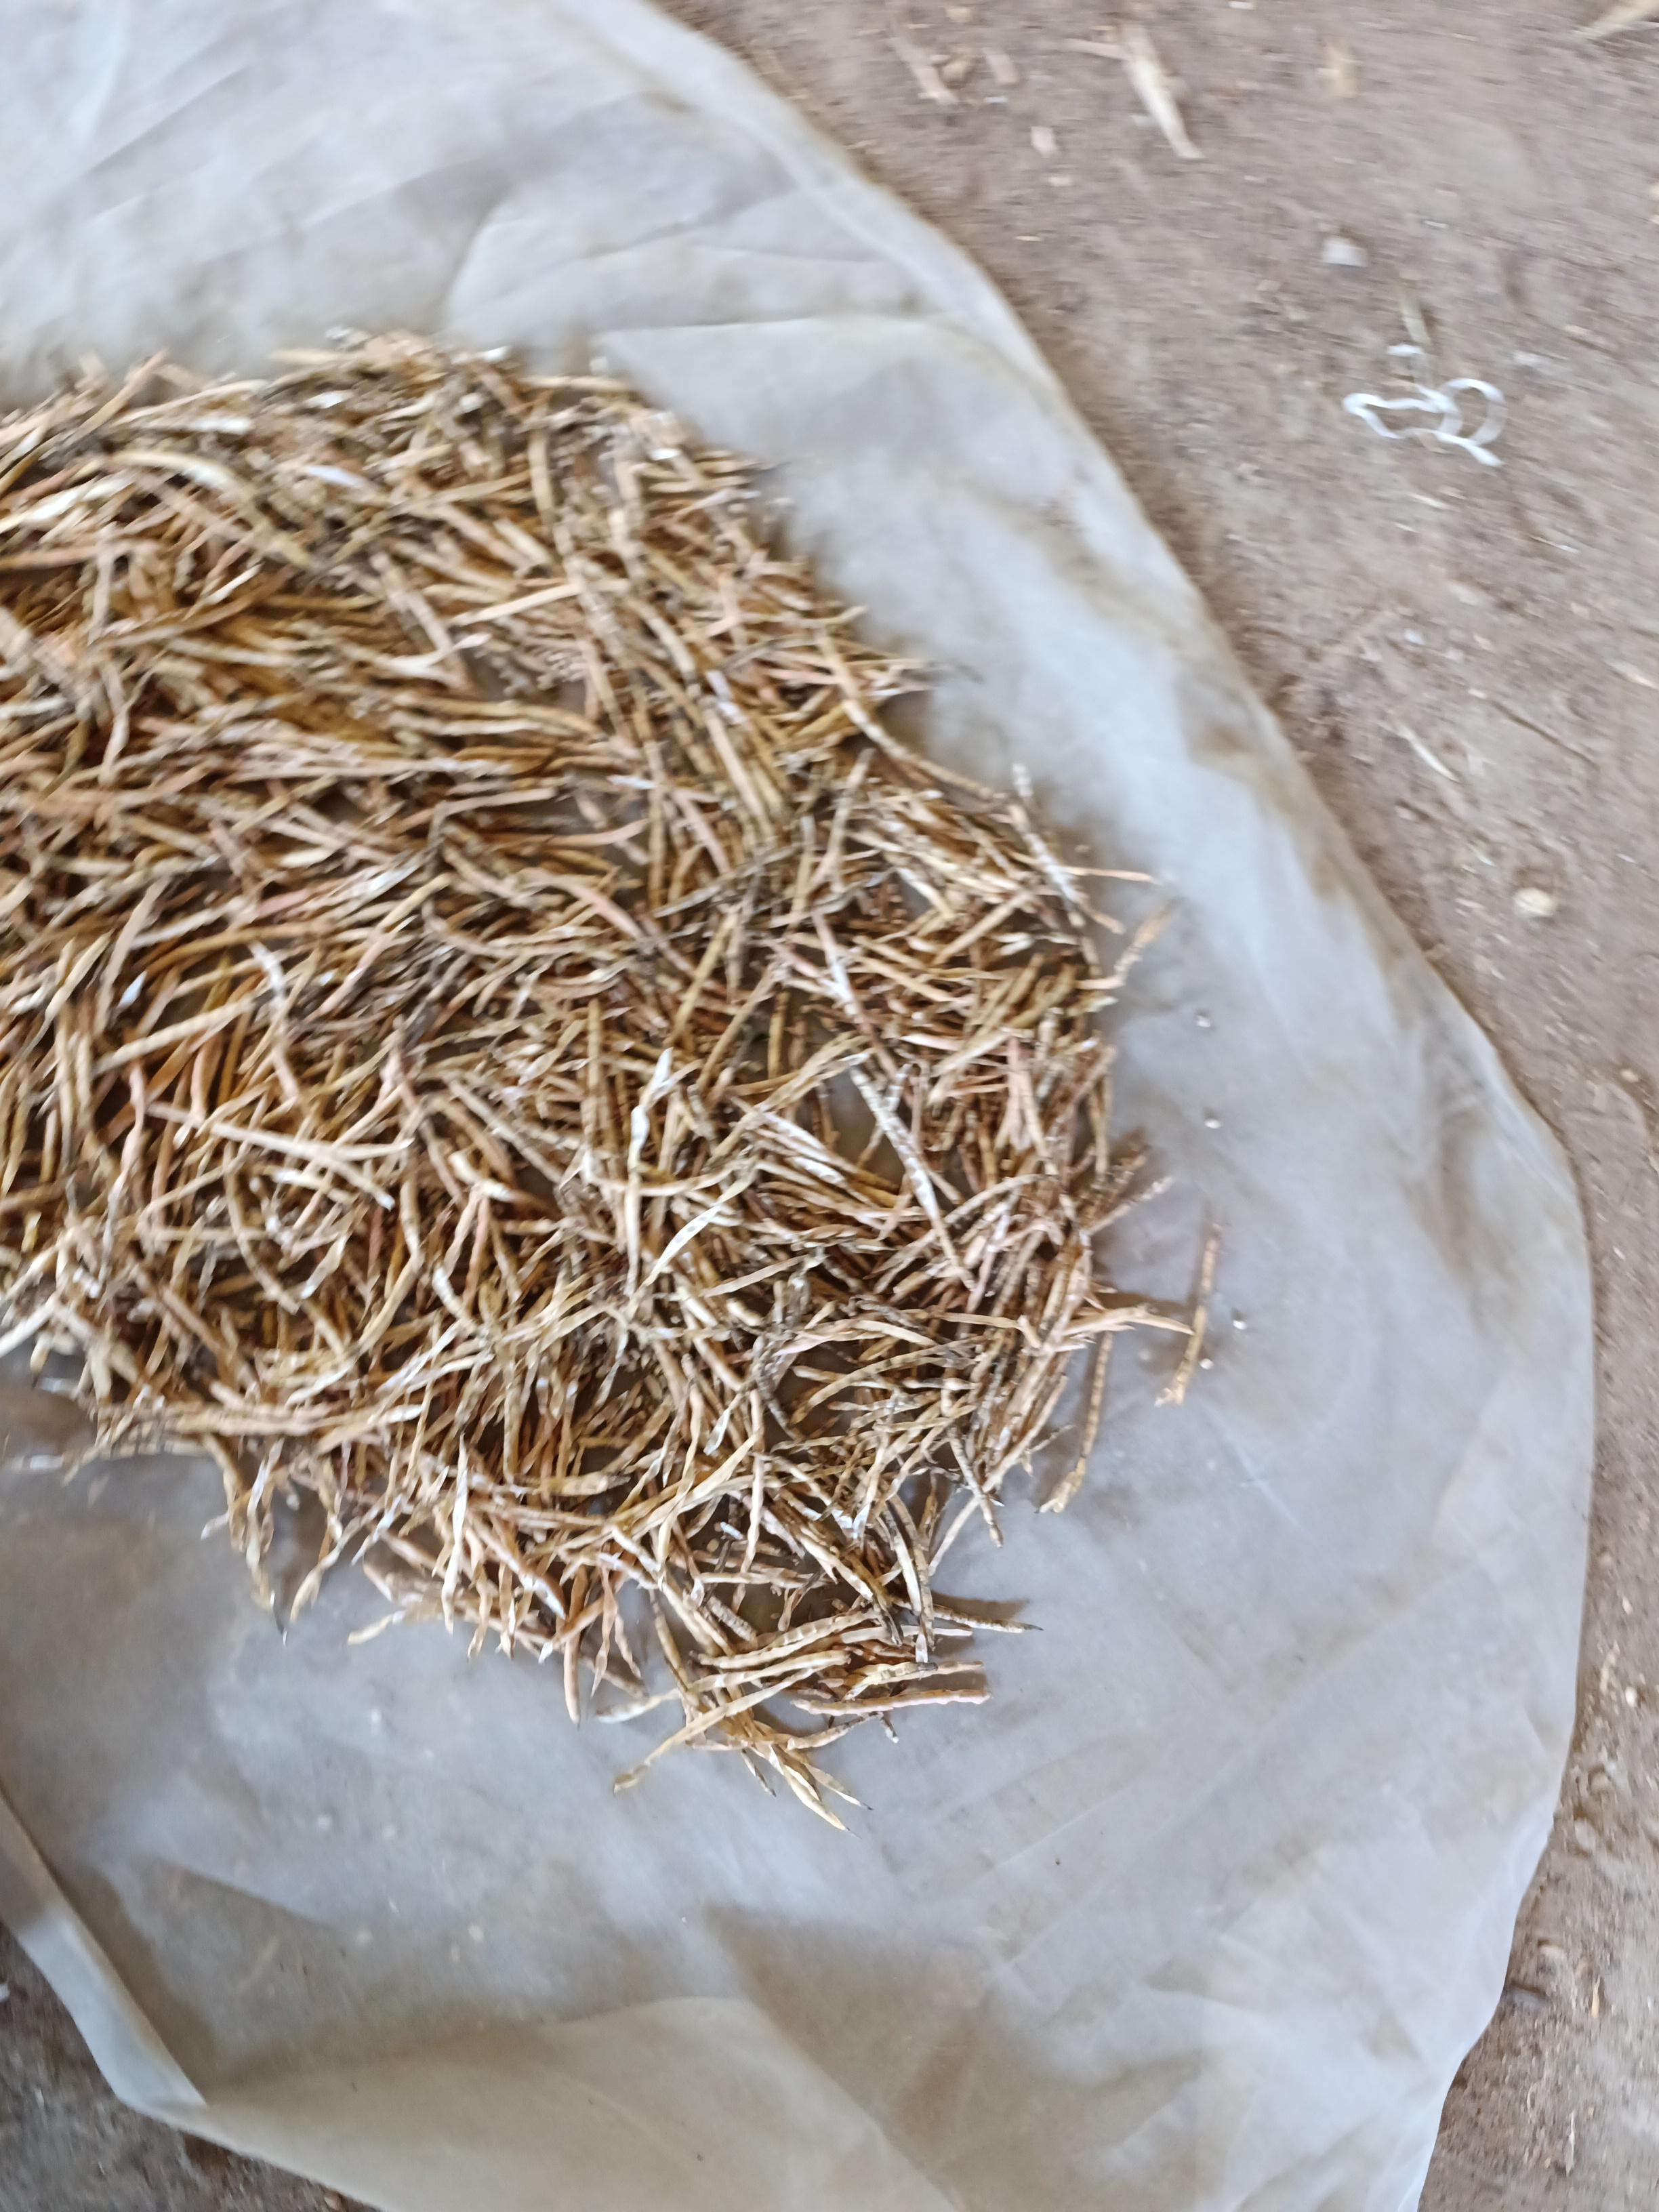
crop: cowpea
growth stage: harvest
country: Nigeria
